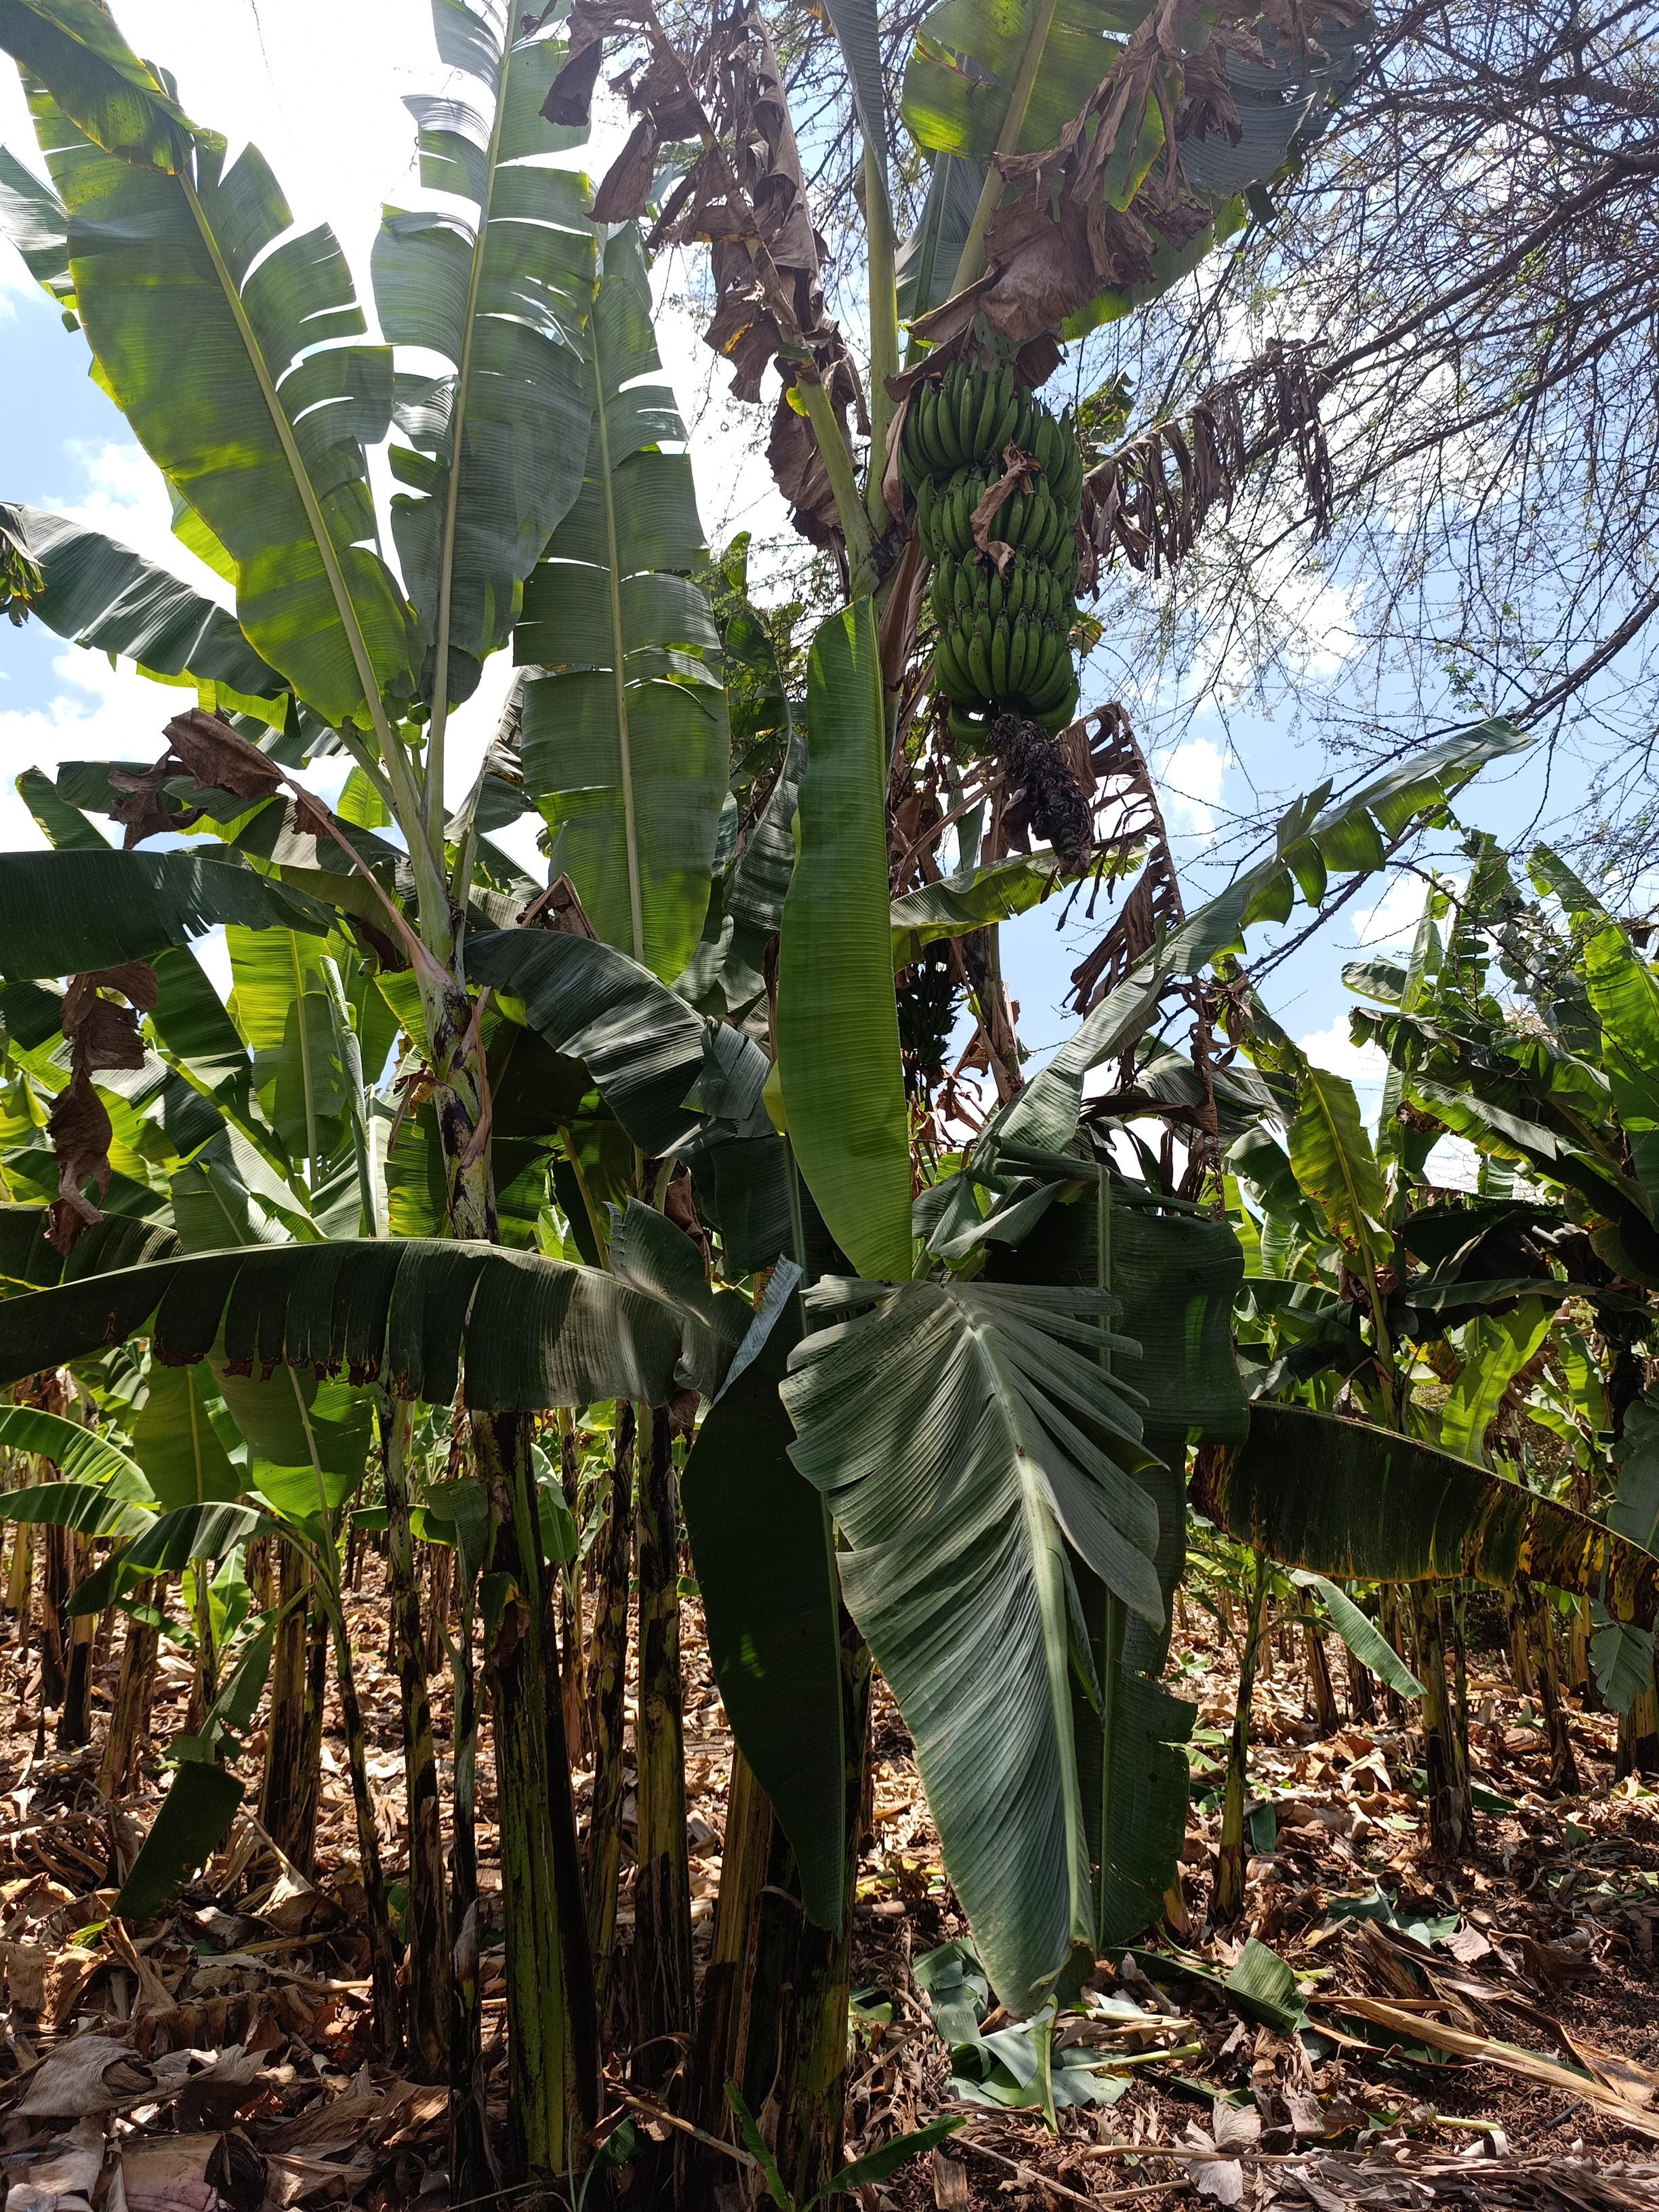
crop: banana
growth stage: development fruit
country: Tanzania
